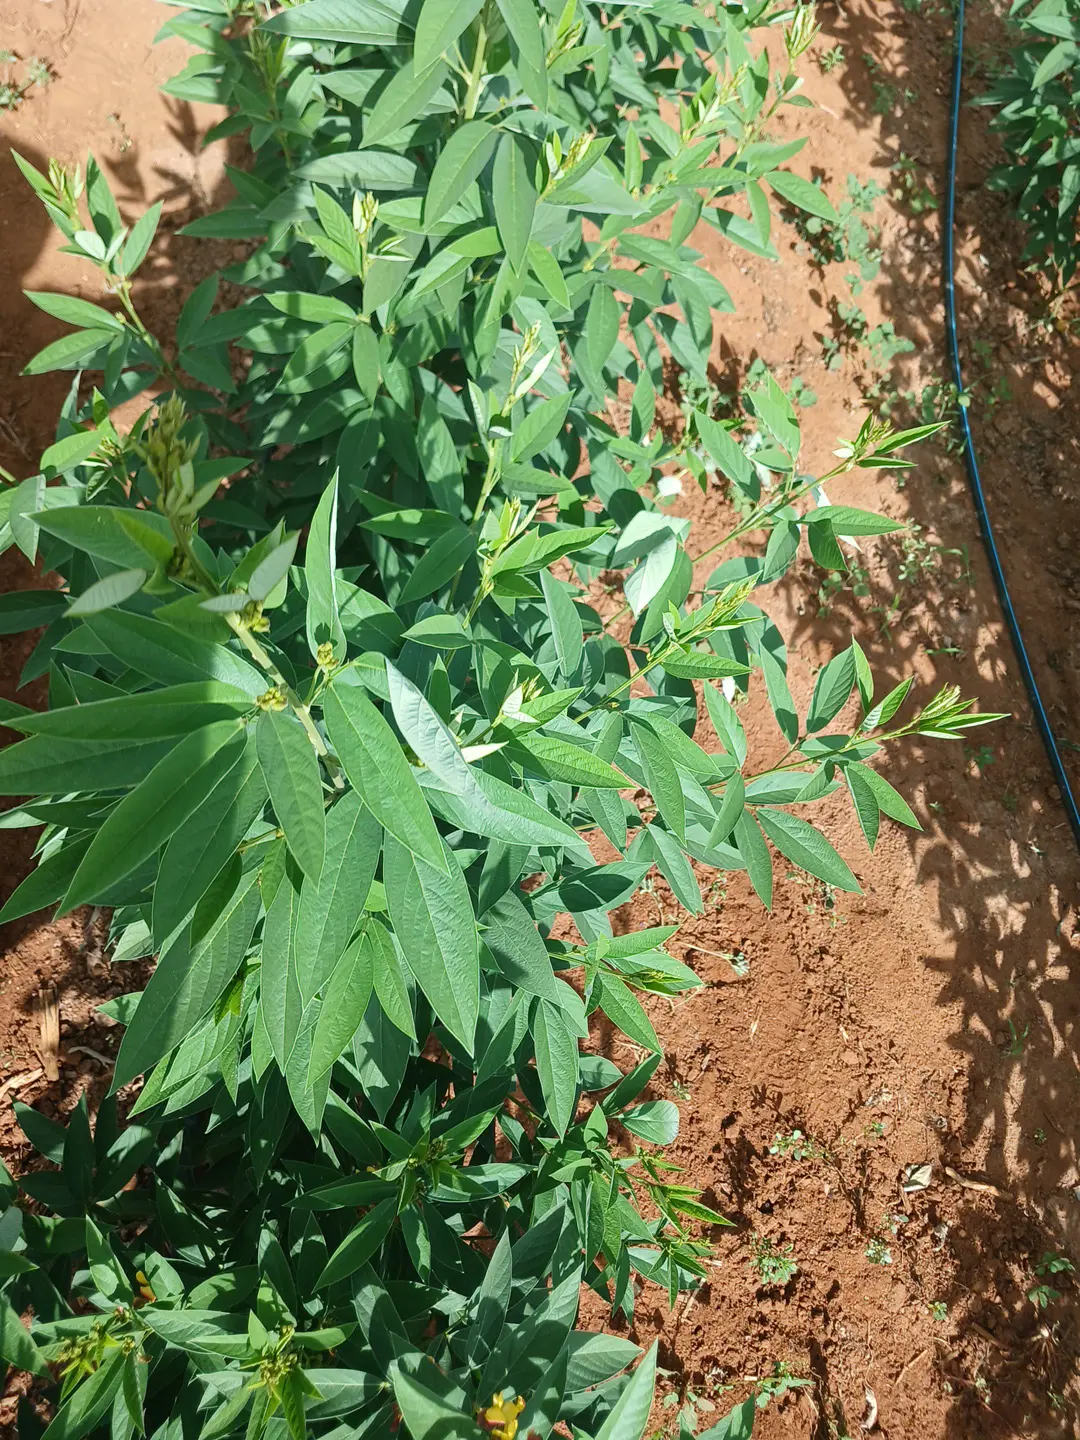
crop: pigeonpea
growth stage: flowering
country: Kenya
